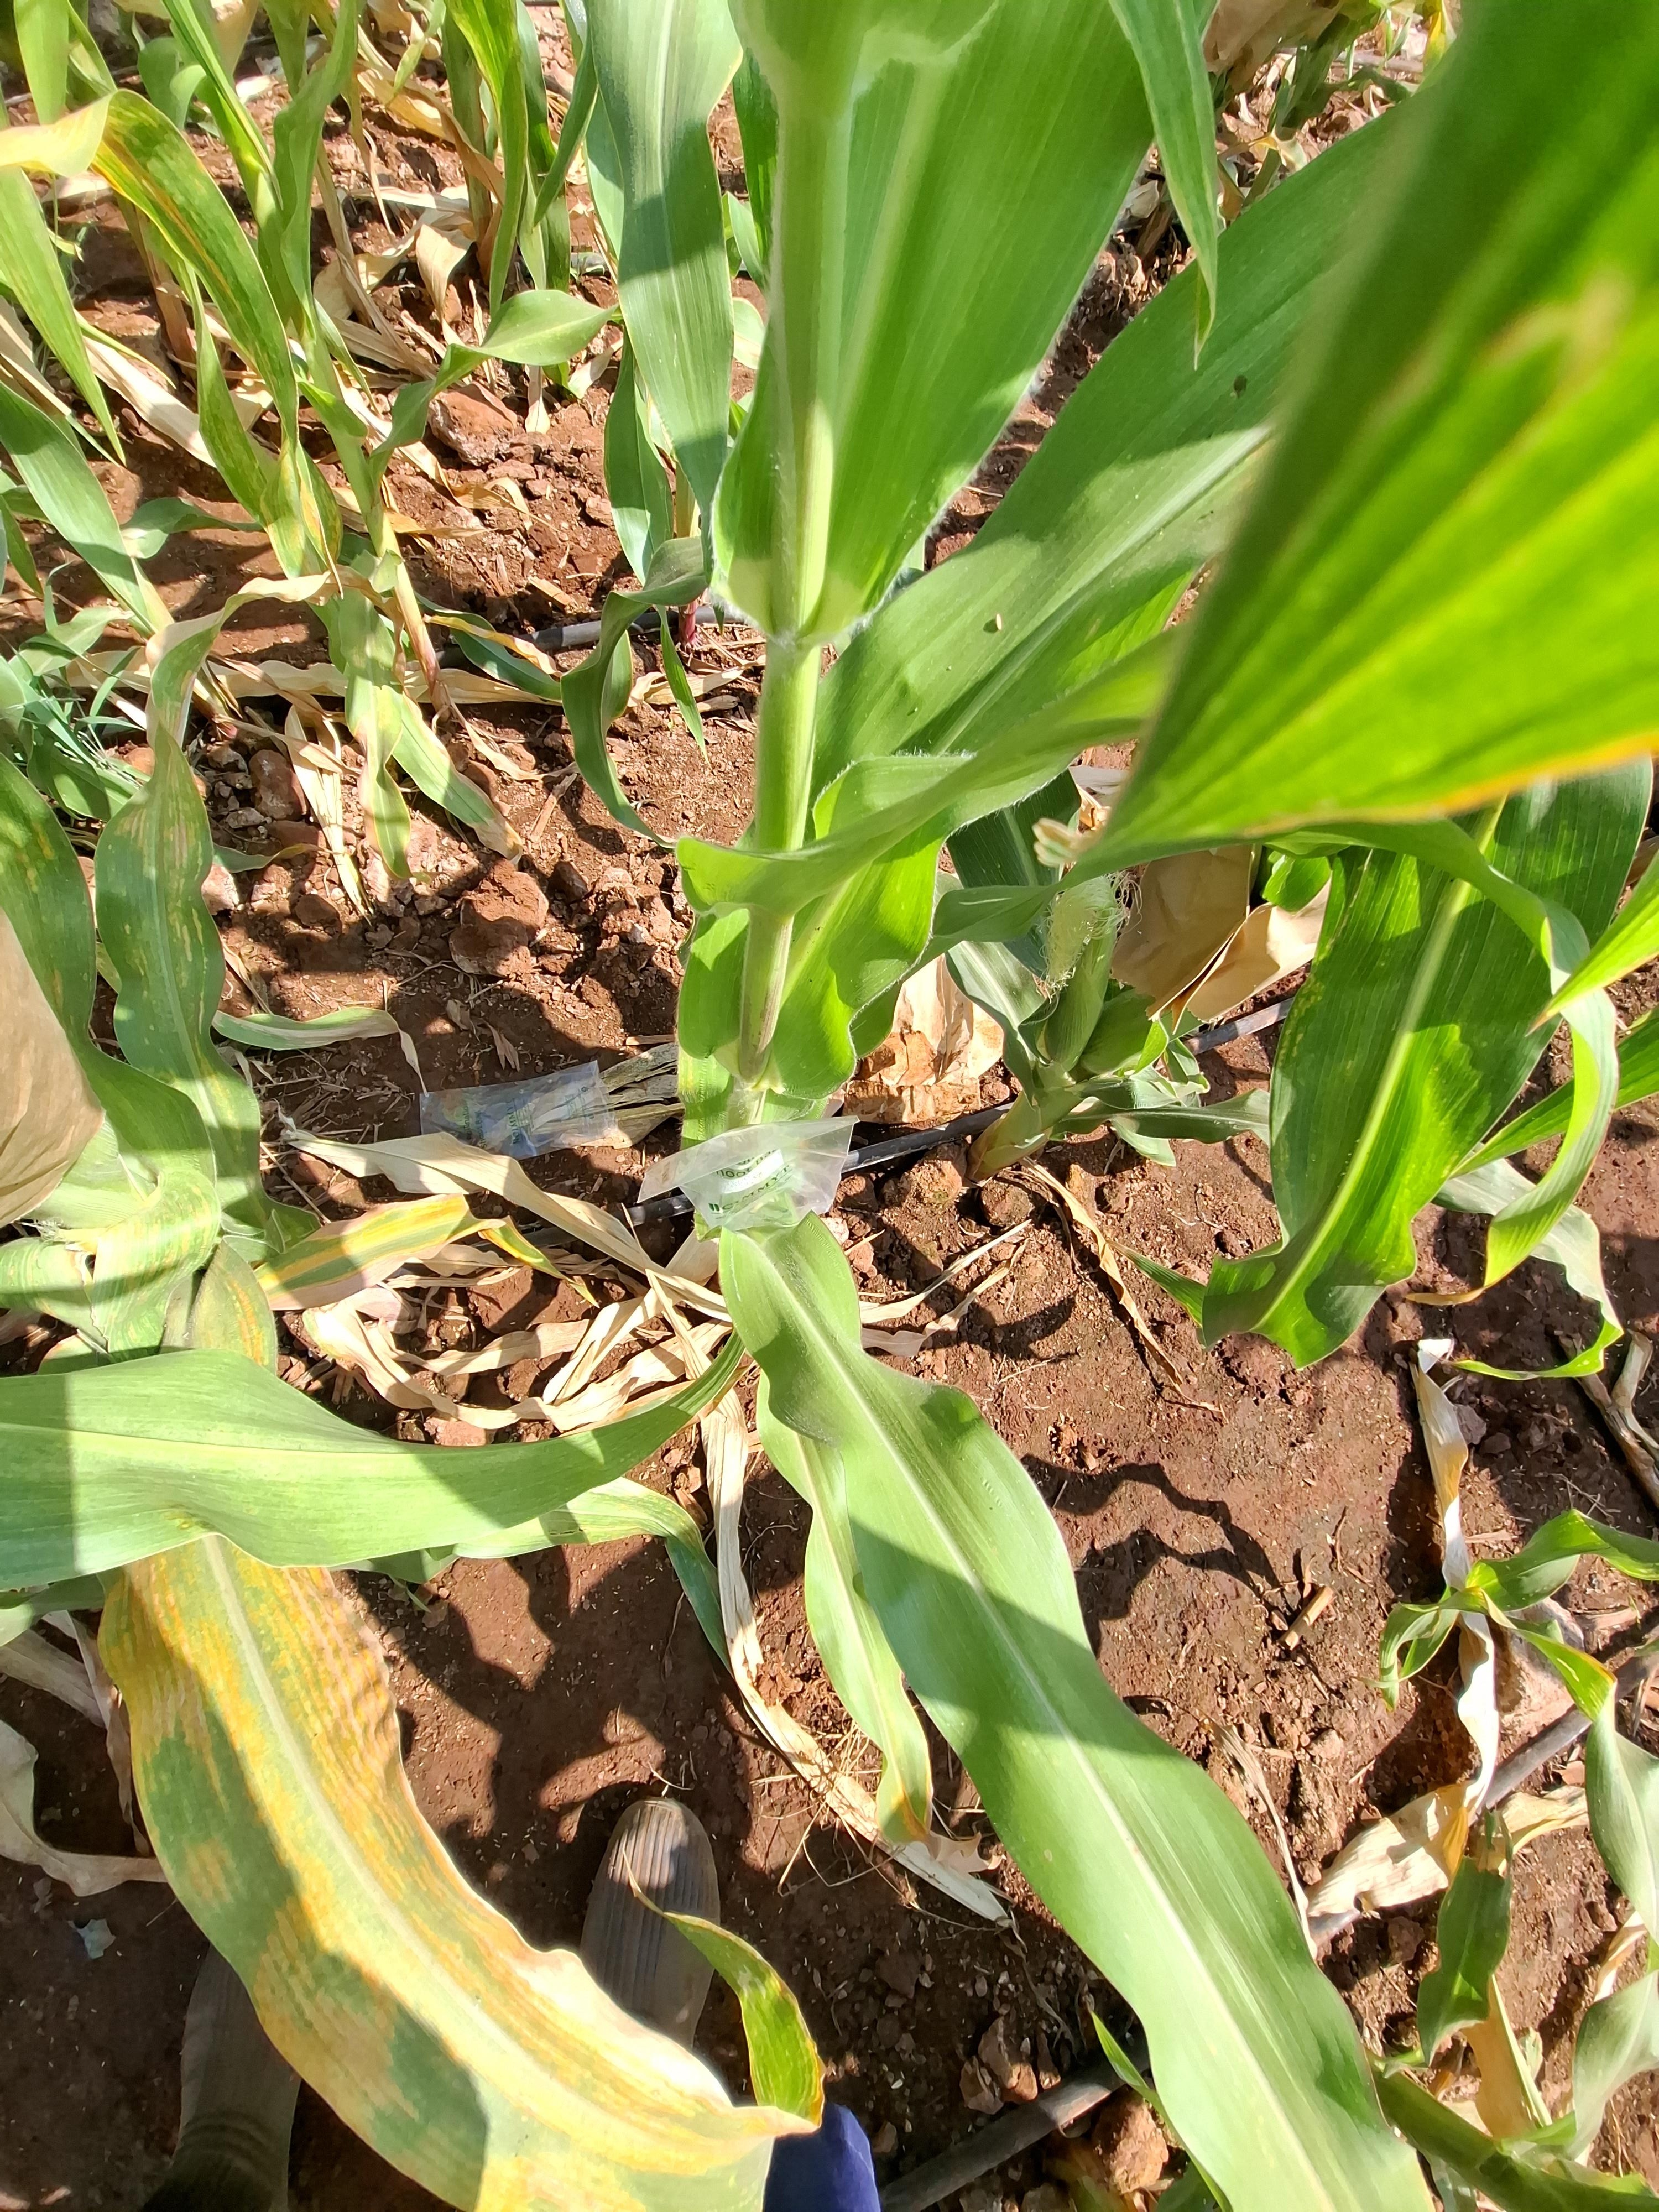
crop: maize
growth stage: flowering
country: Kenya
